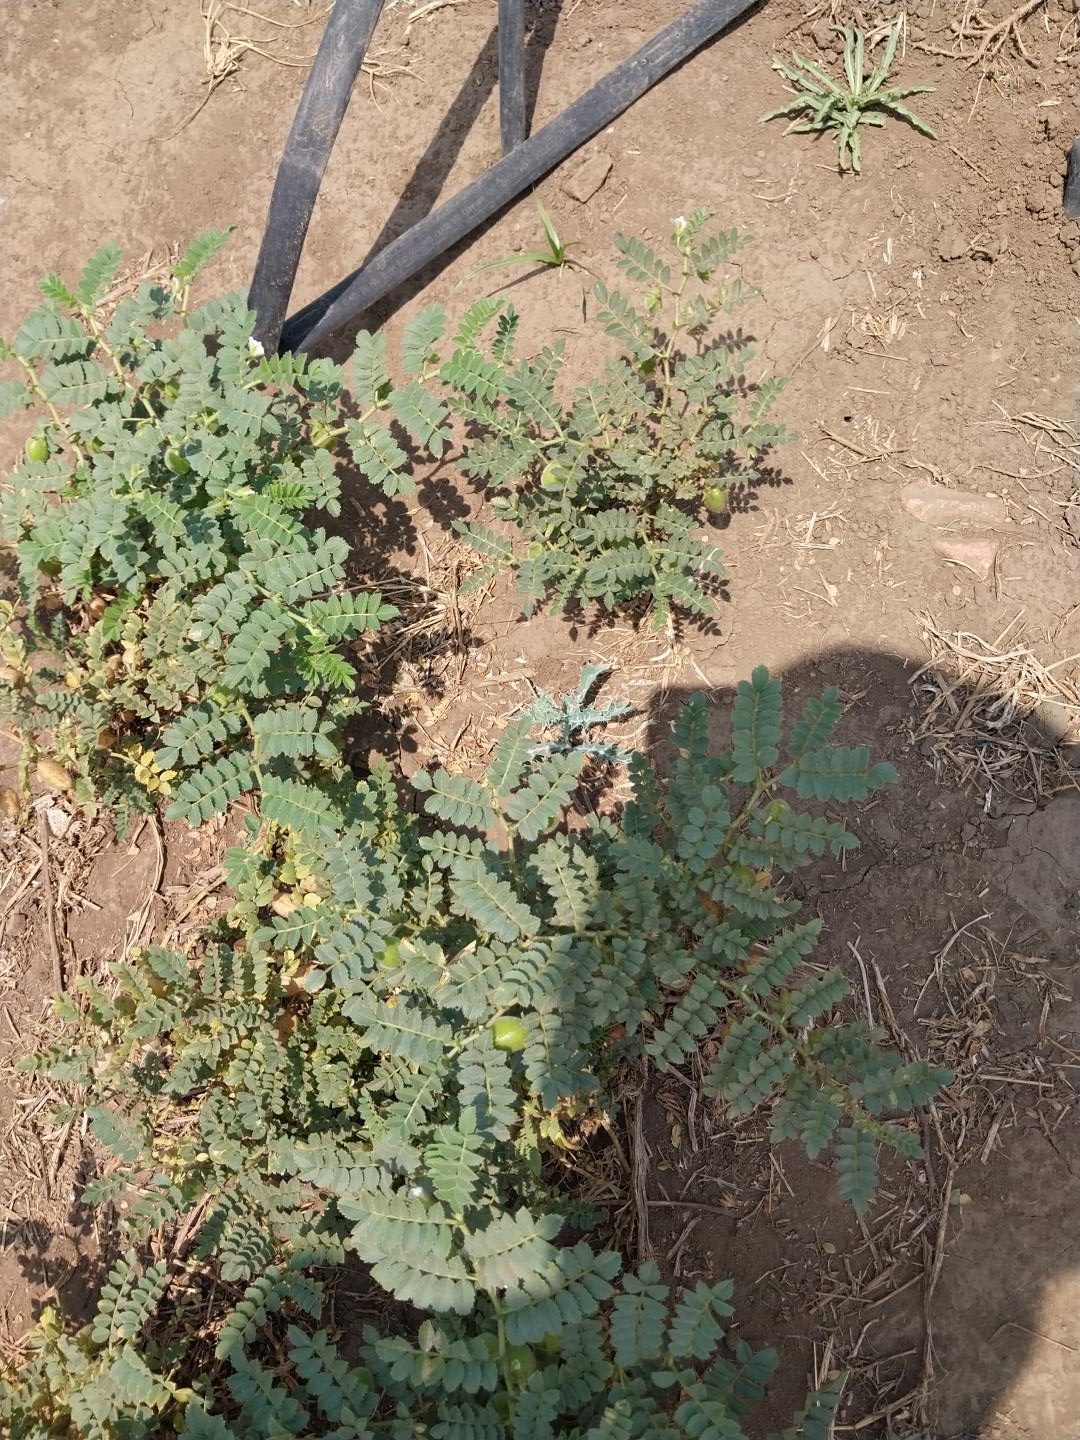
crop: chickpea
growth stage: development pod
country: Tanzania
